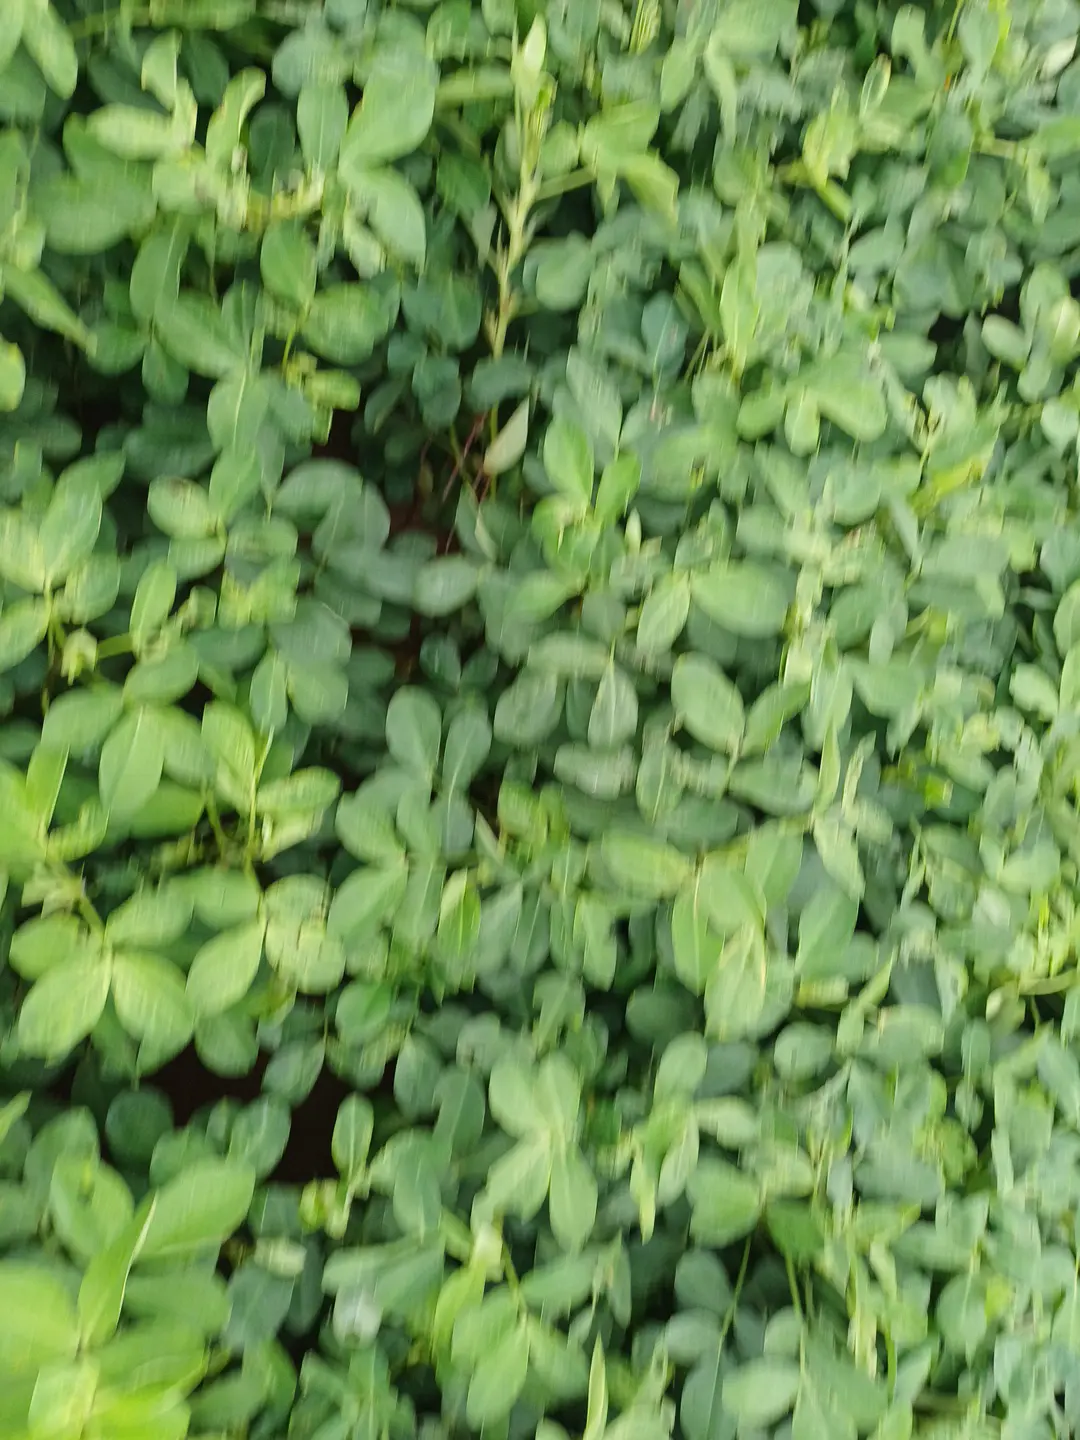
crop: groundnut
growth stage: pegging
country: Kenya
